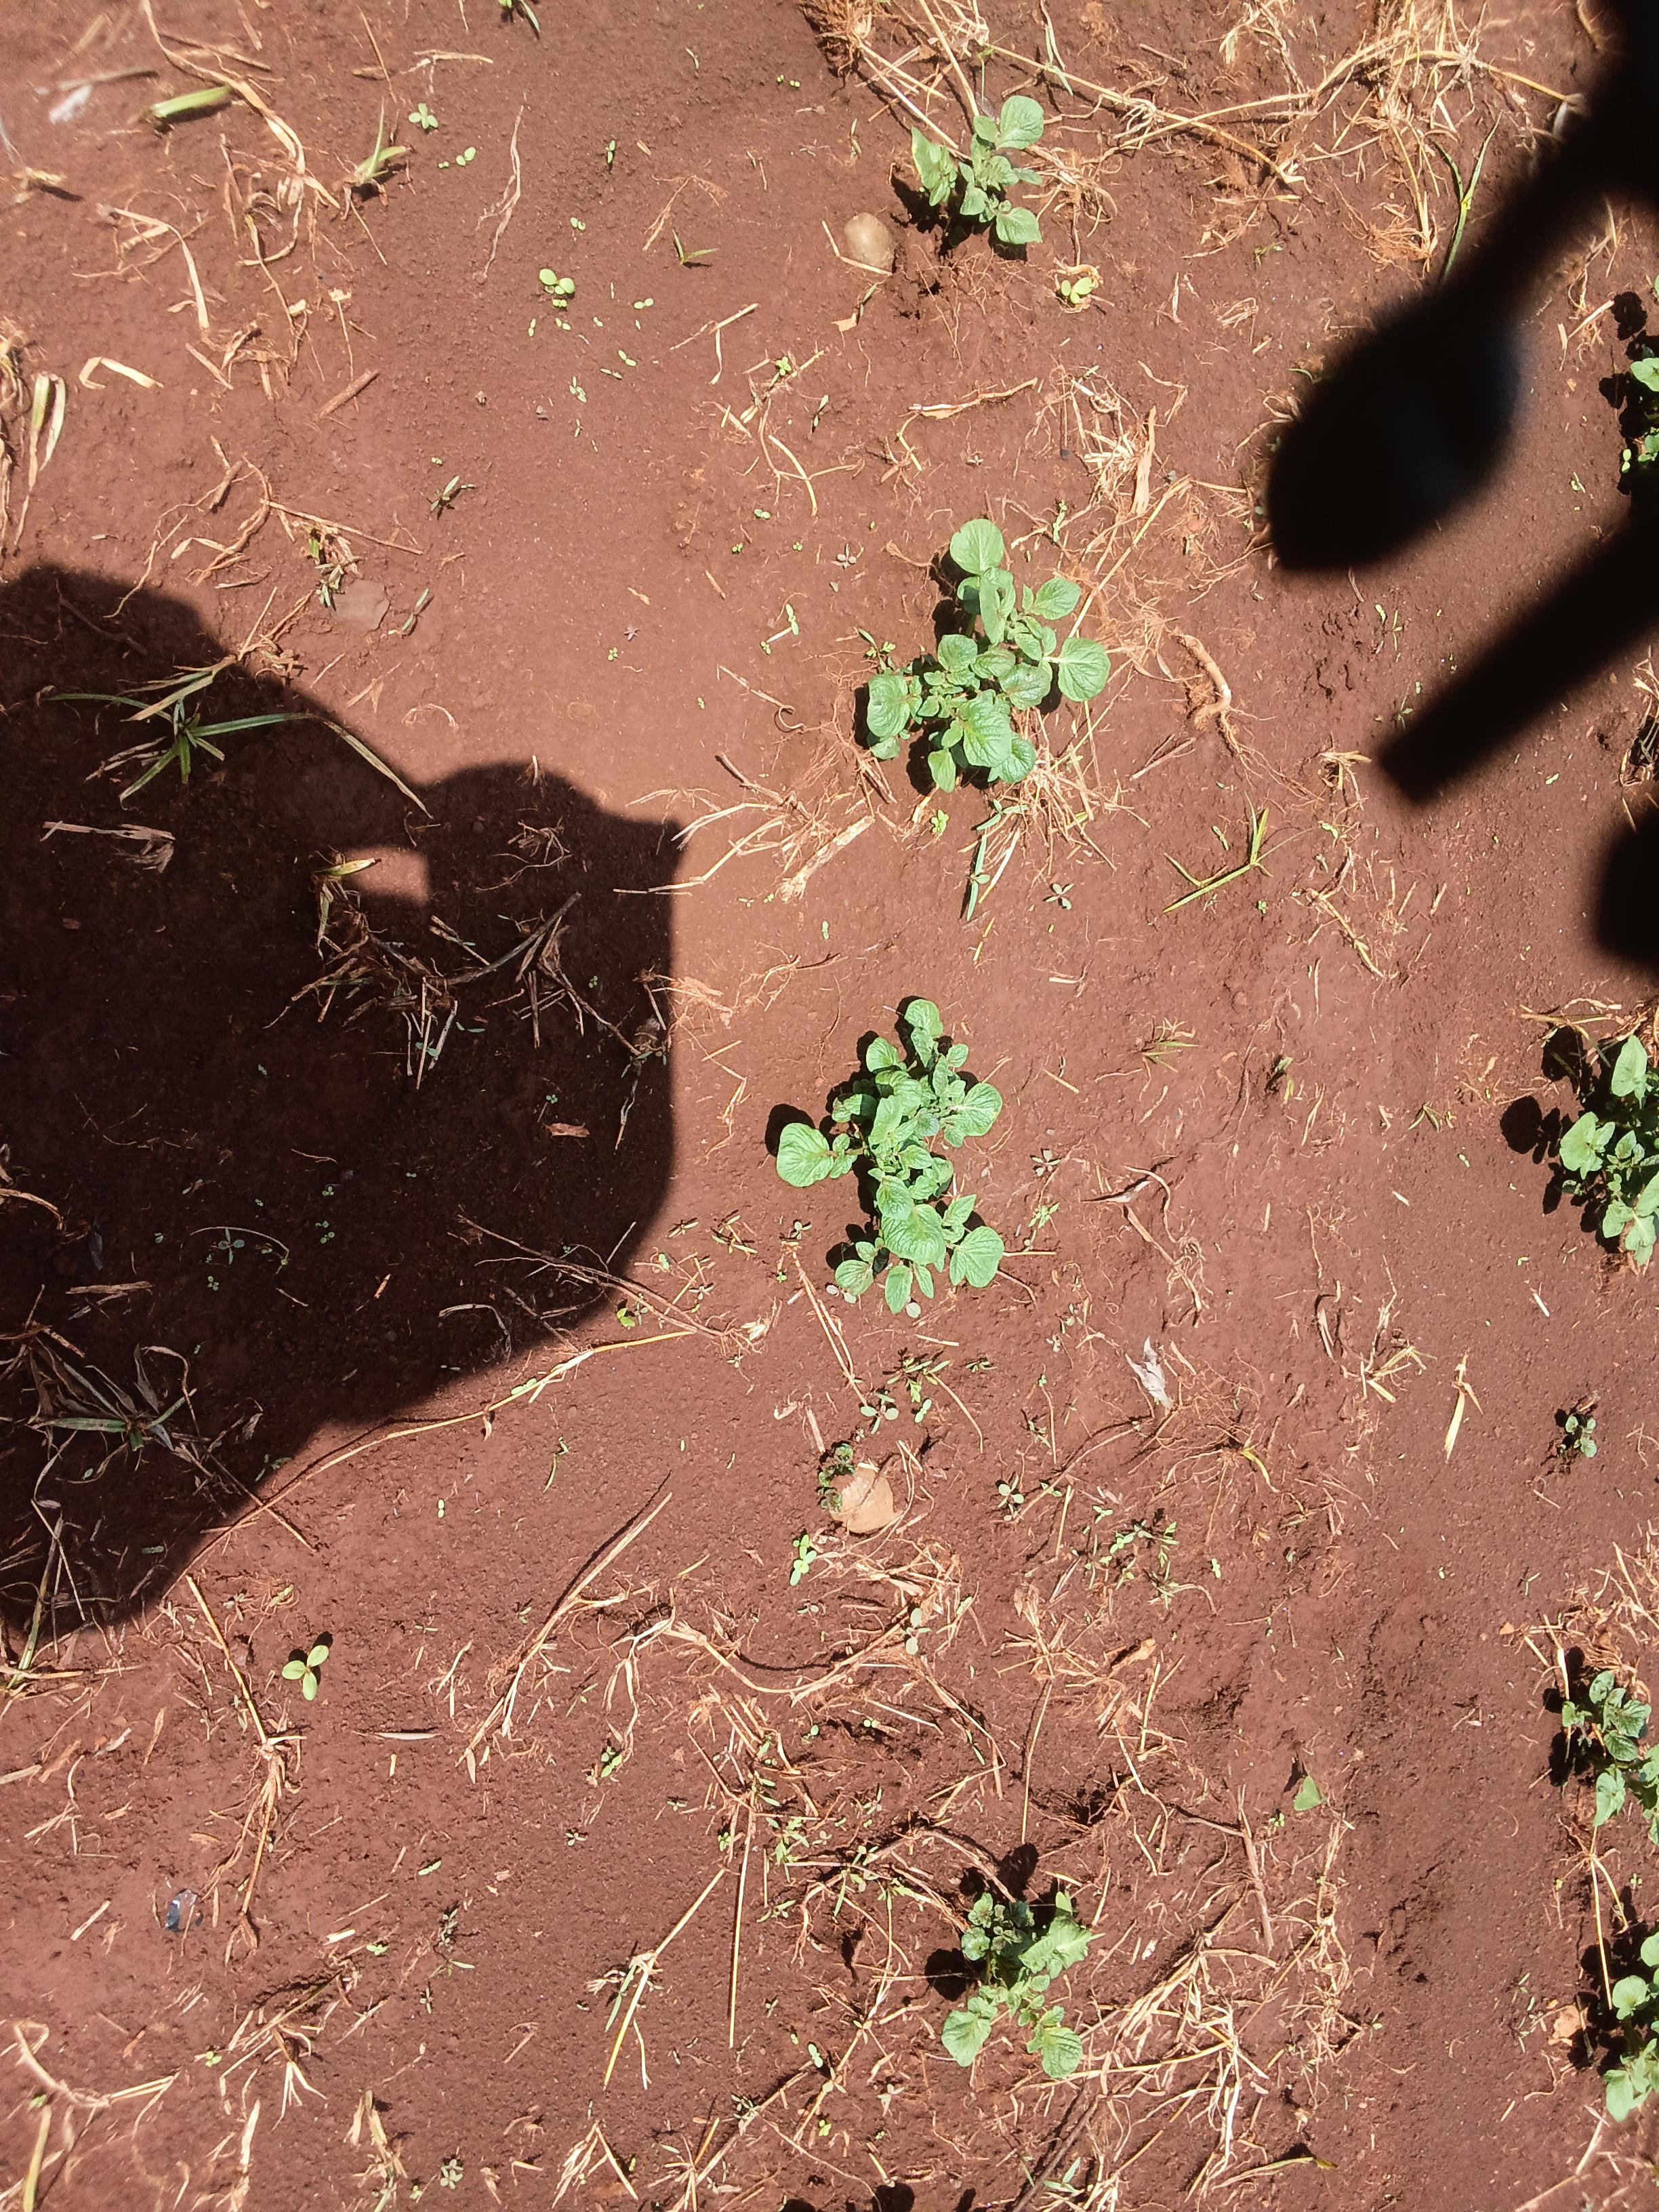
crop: potato
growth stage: emergence
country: Kenya
